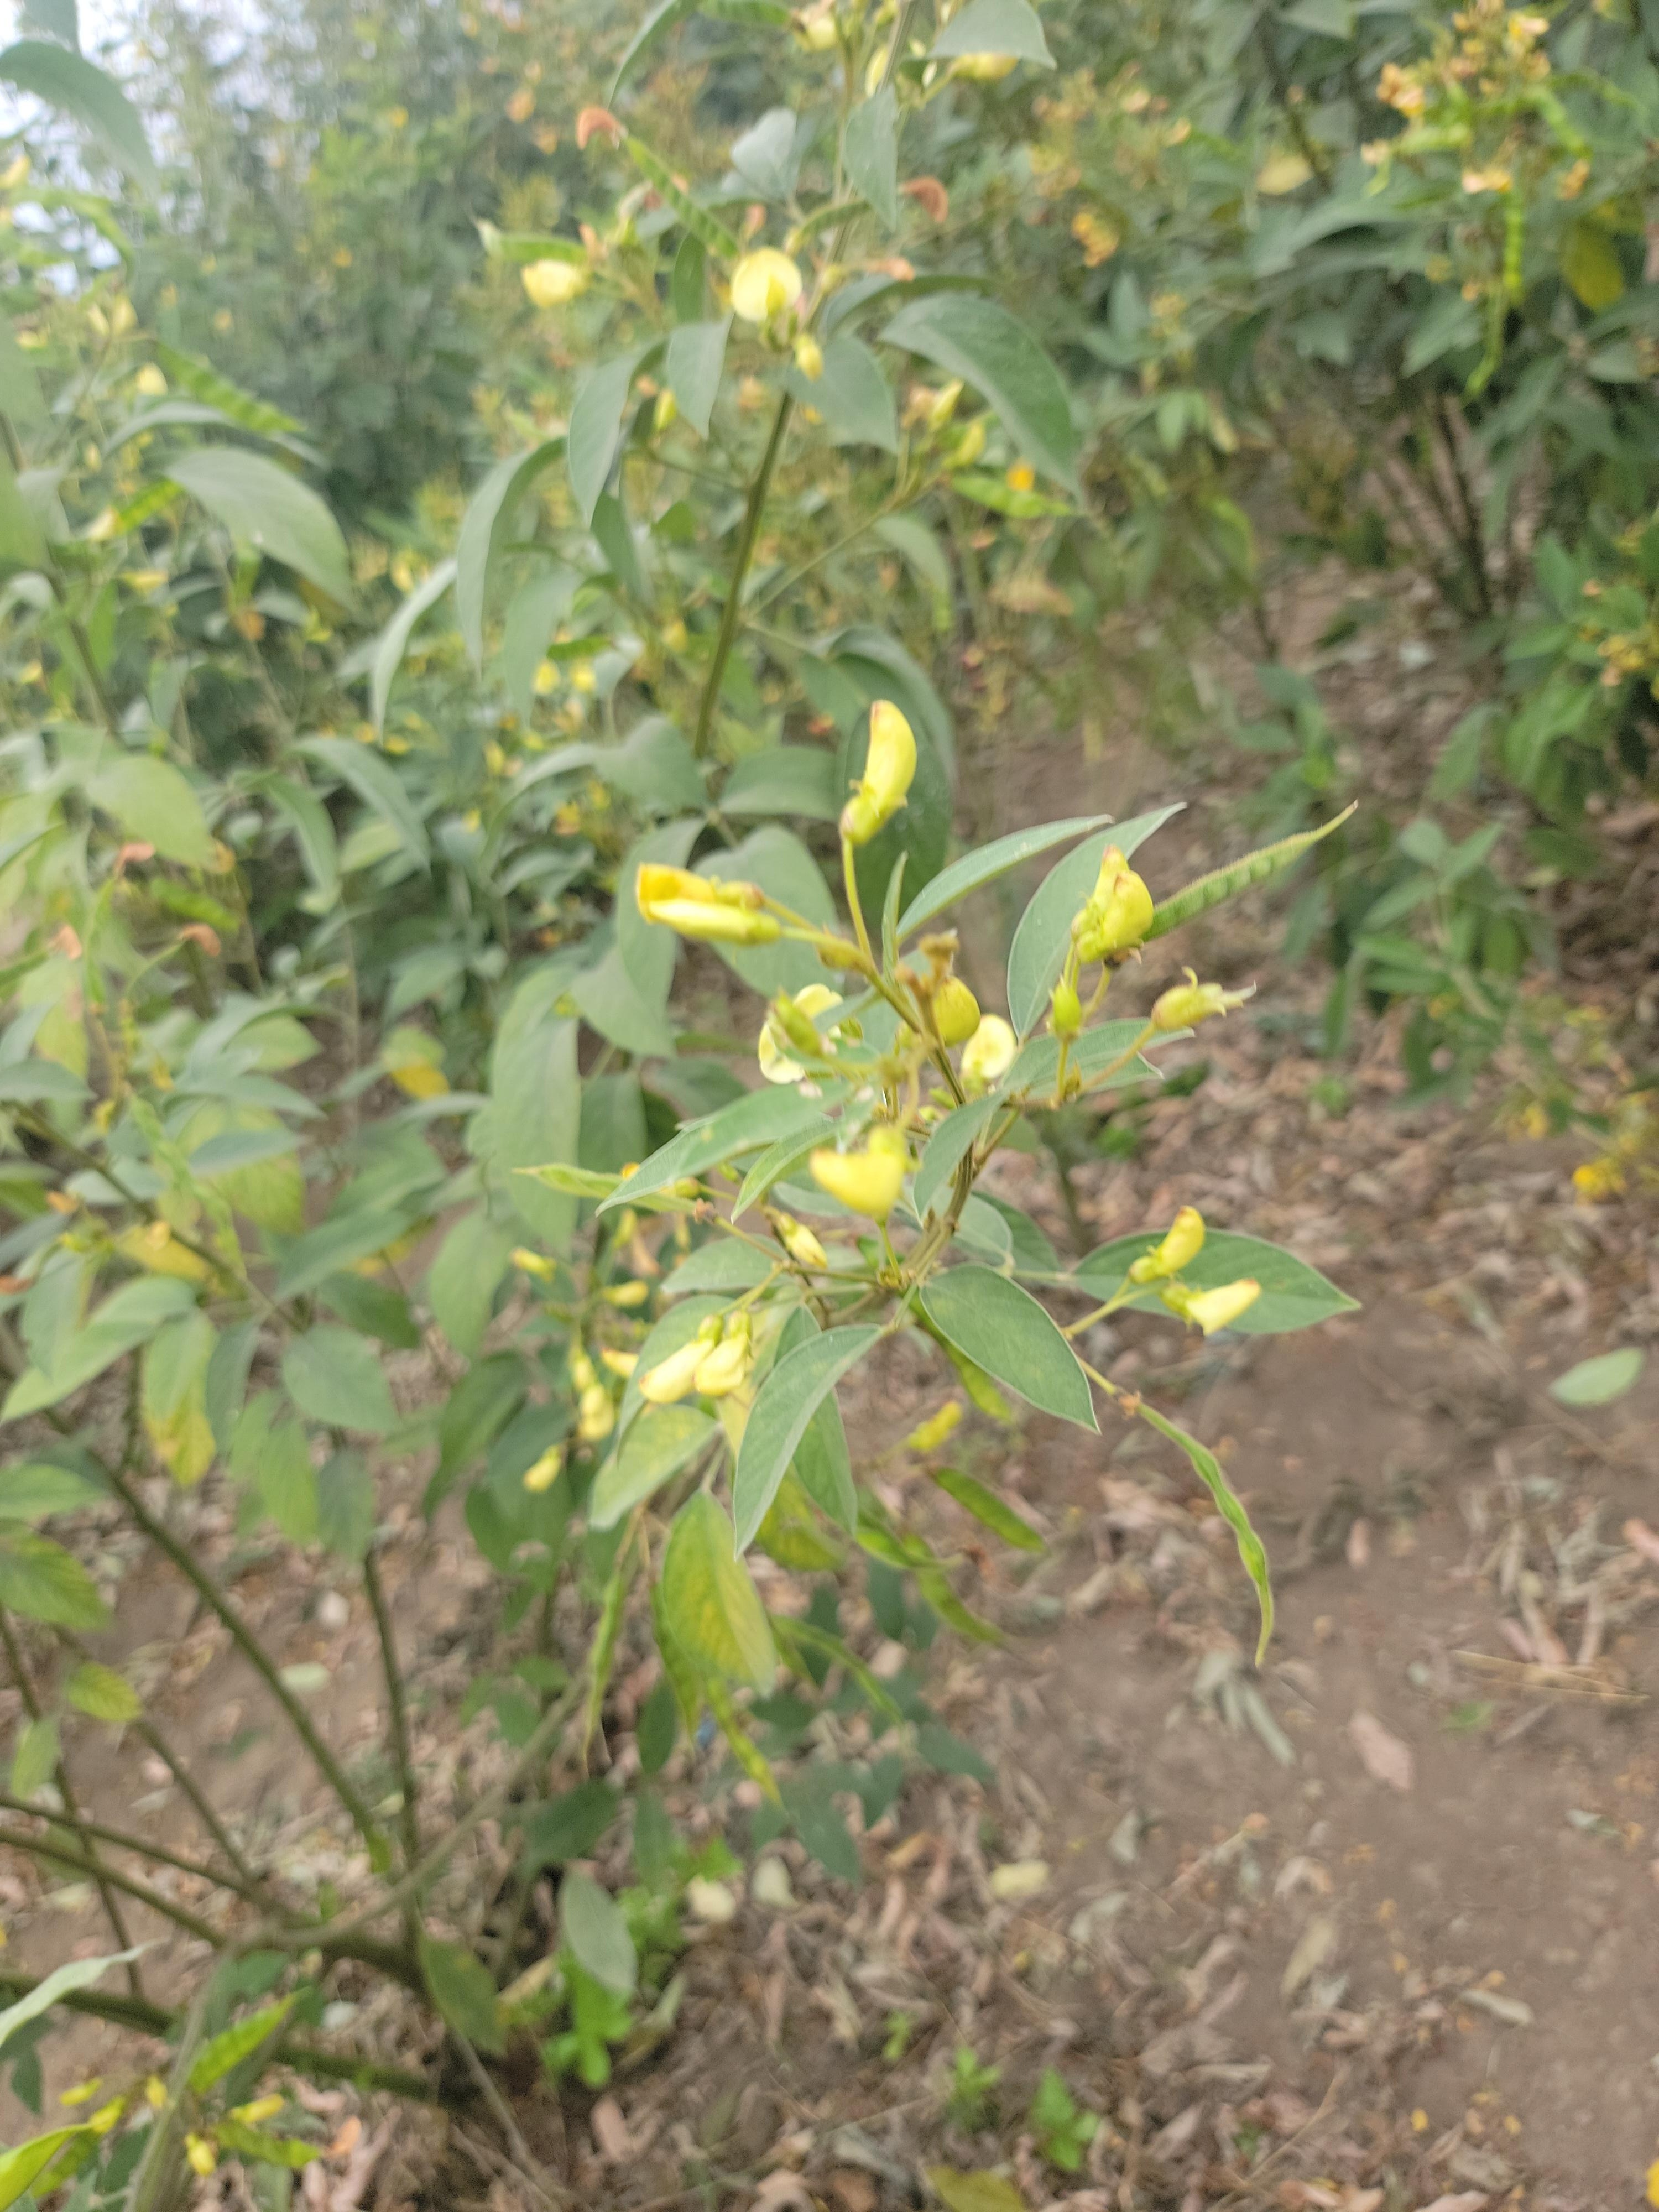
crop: sweet potato
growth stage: flowering
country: Tanzania
